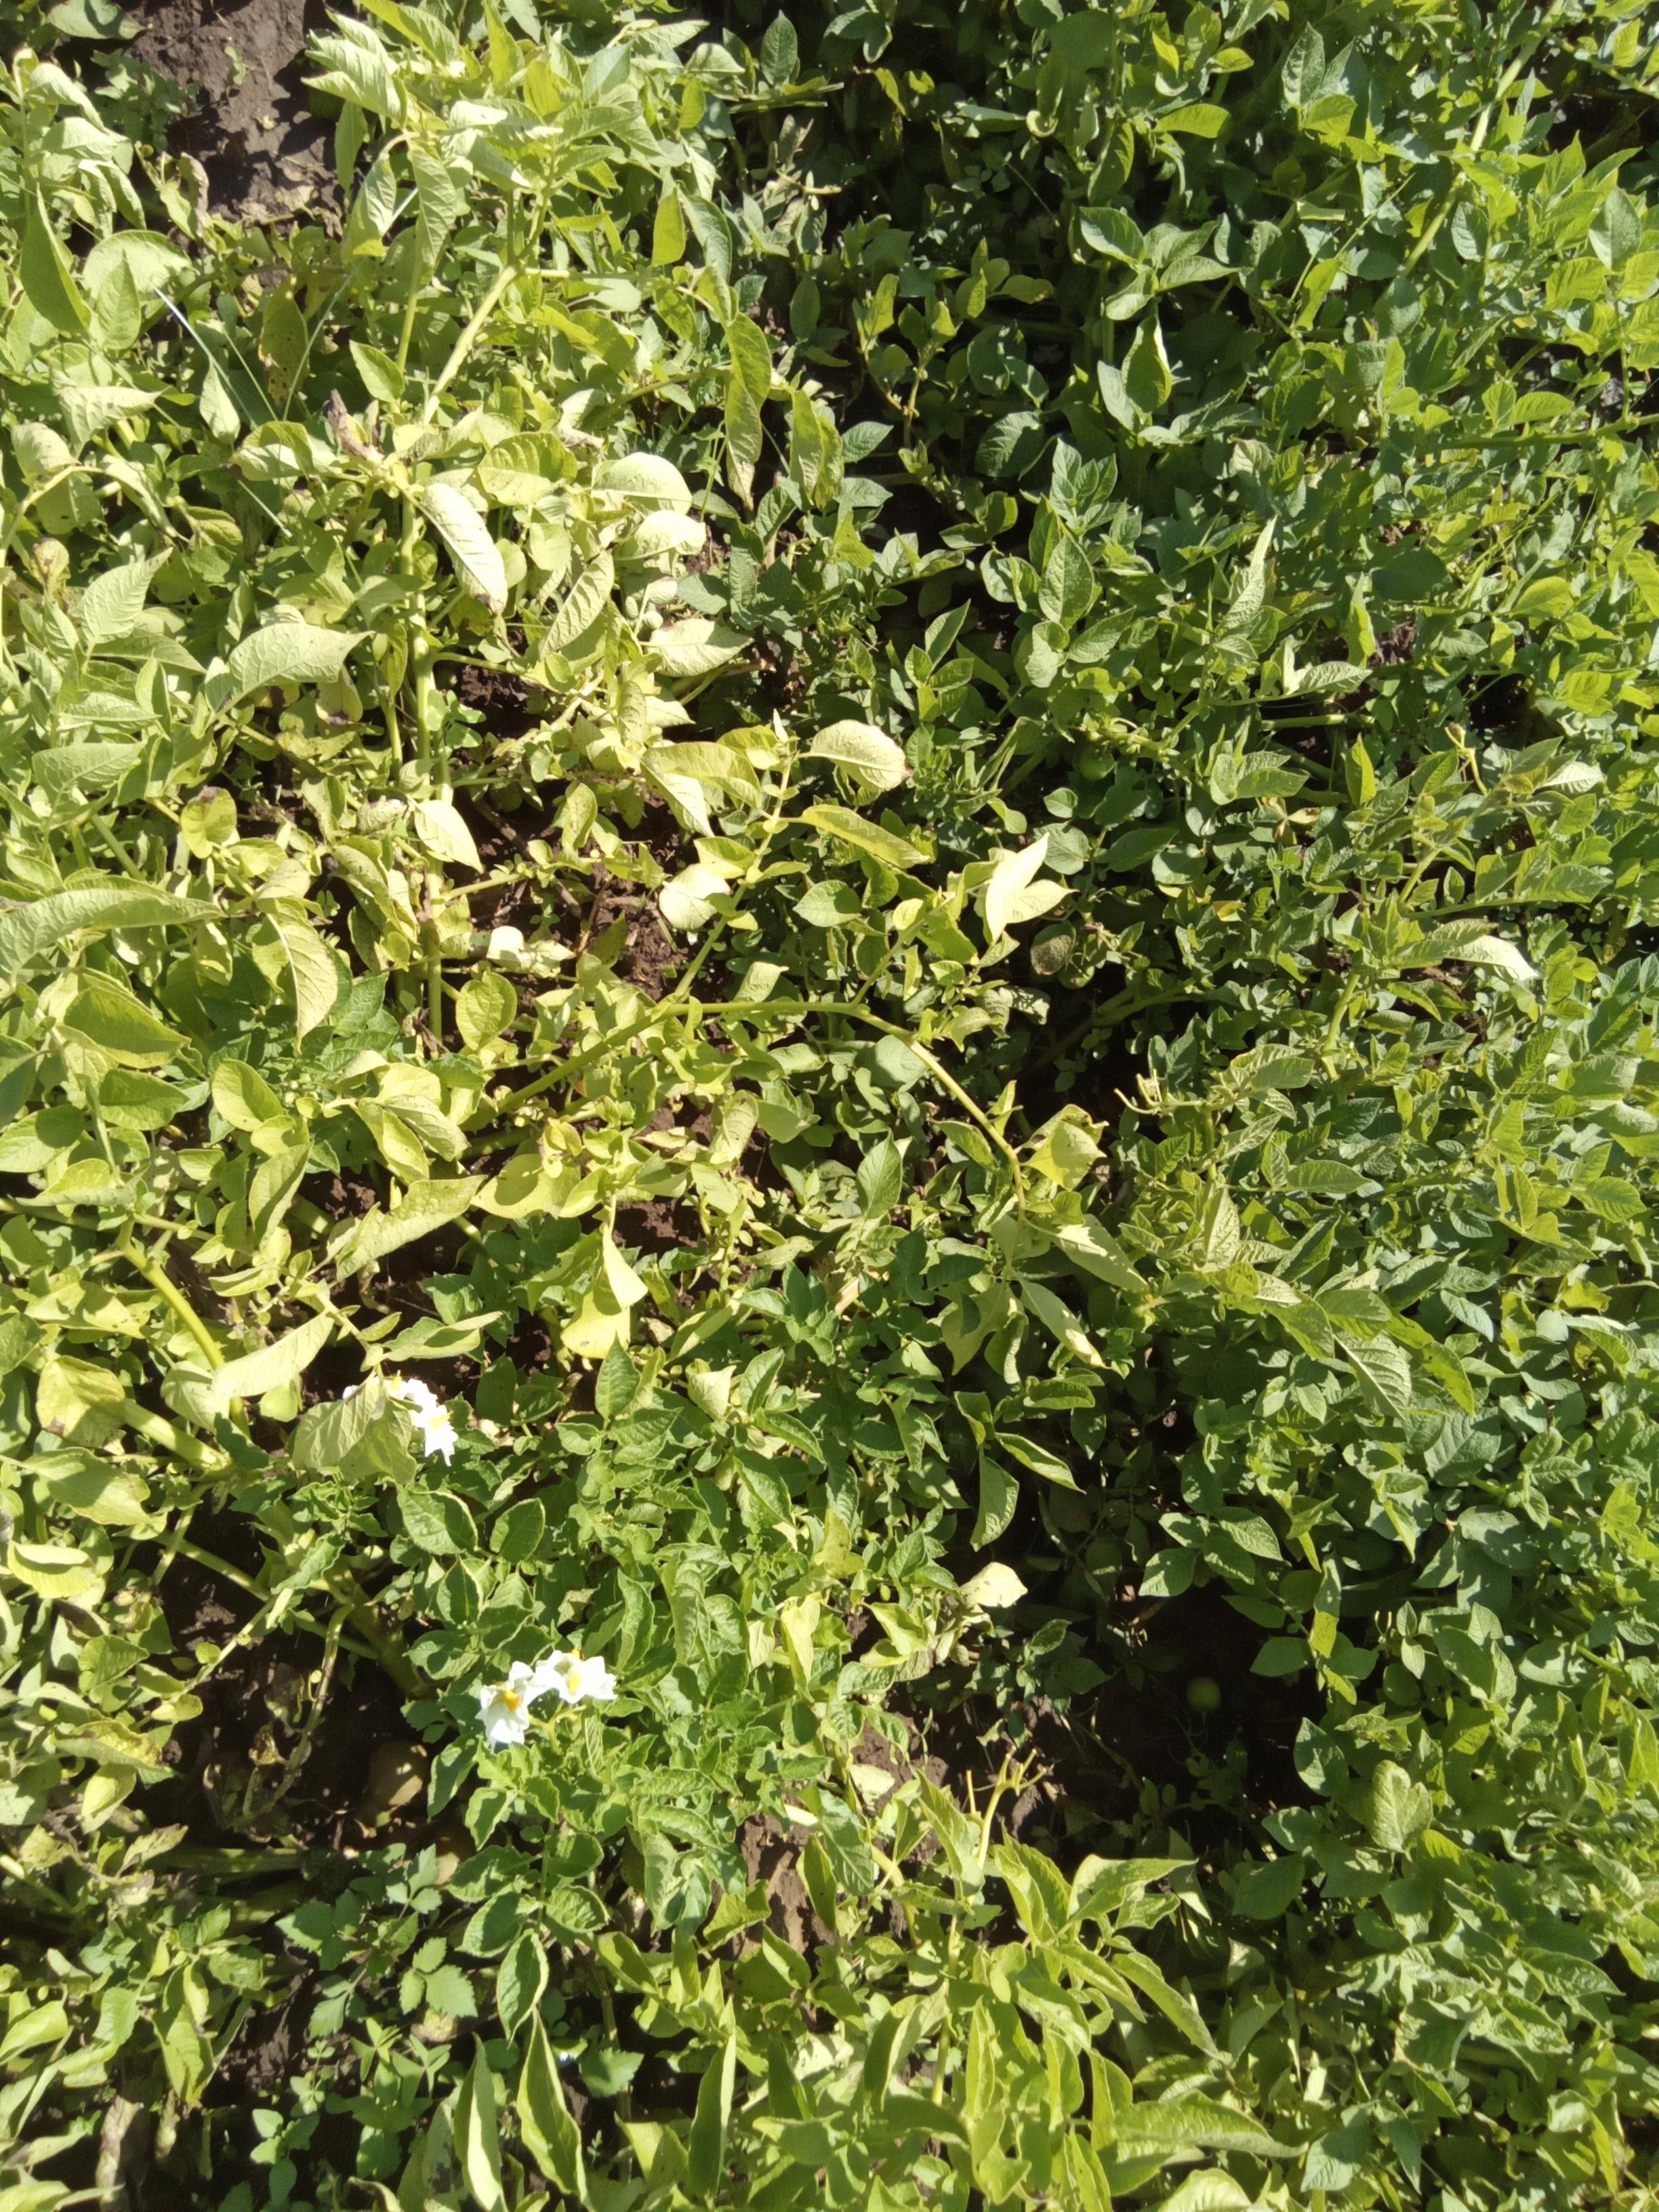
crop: potato
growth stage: vegetative
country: Kenya
